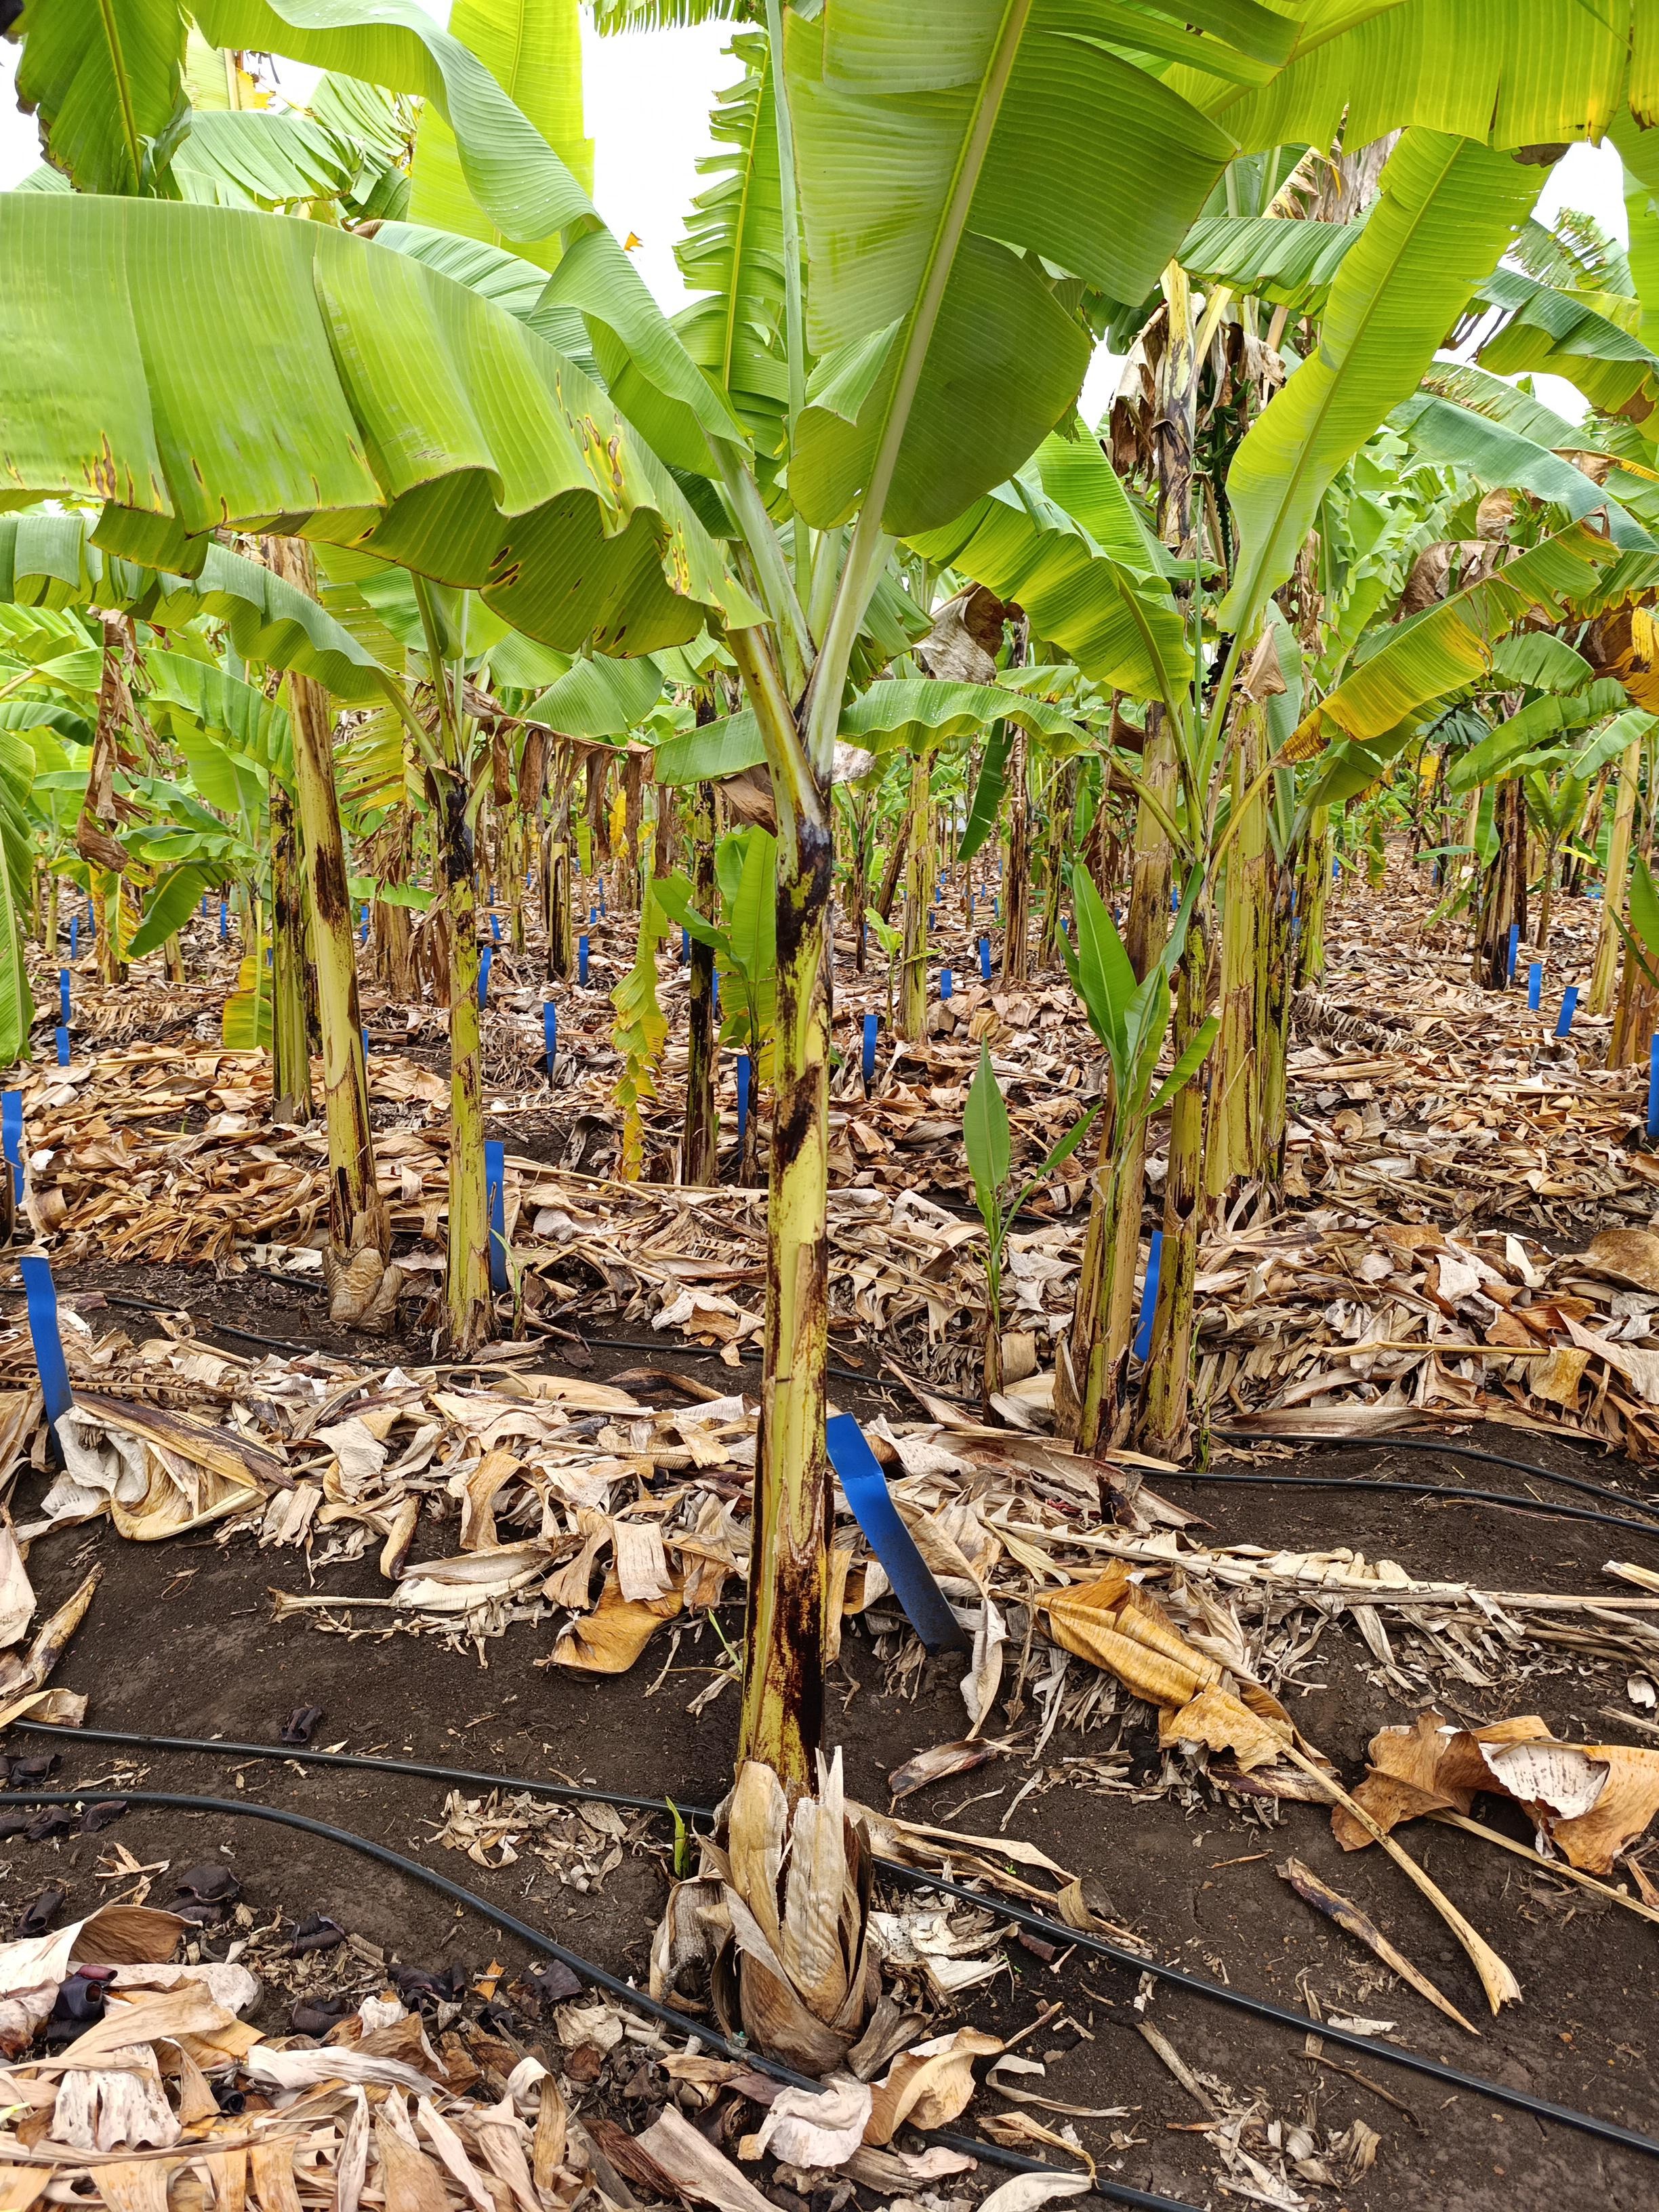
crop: banana
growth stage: vegetative
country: Tanzania
